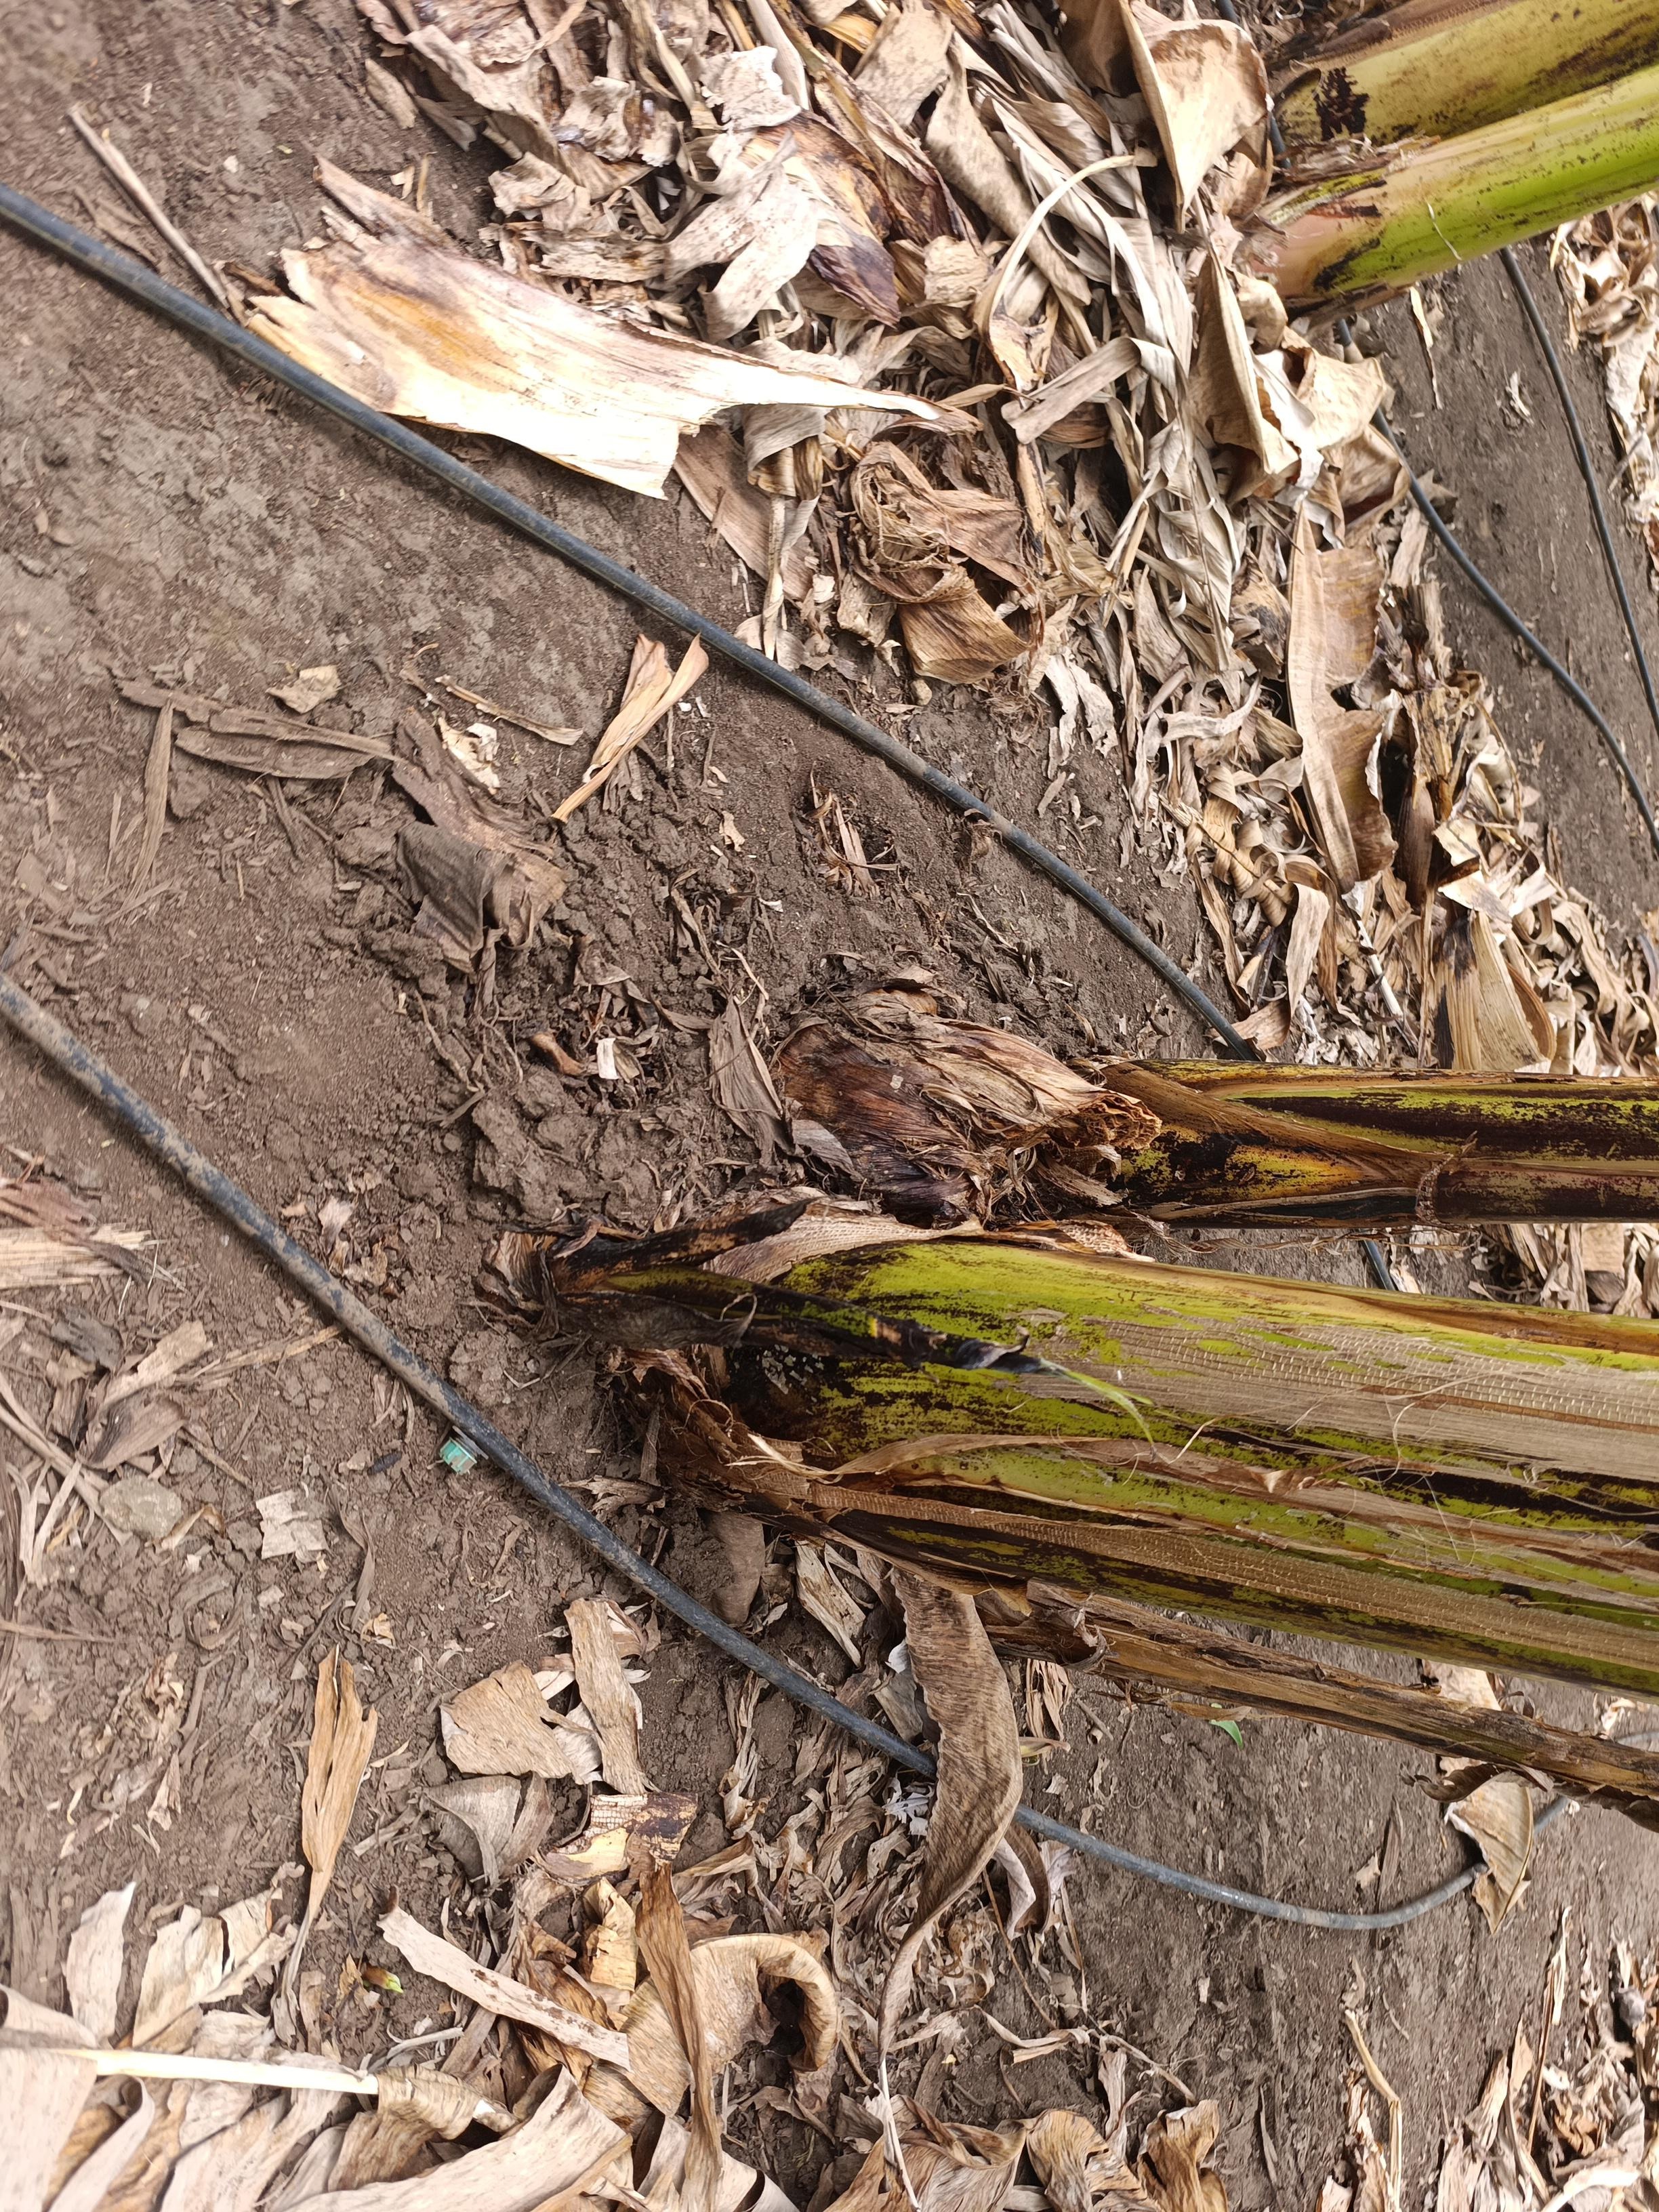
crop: banana
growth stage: emergence sucker
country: Tanzania
